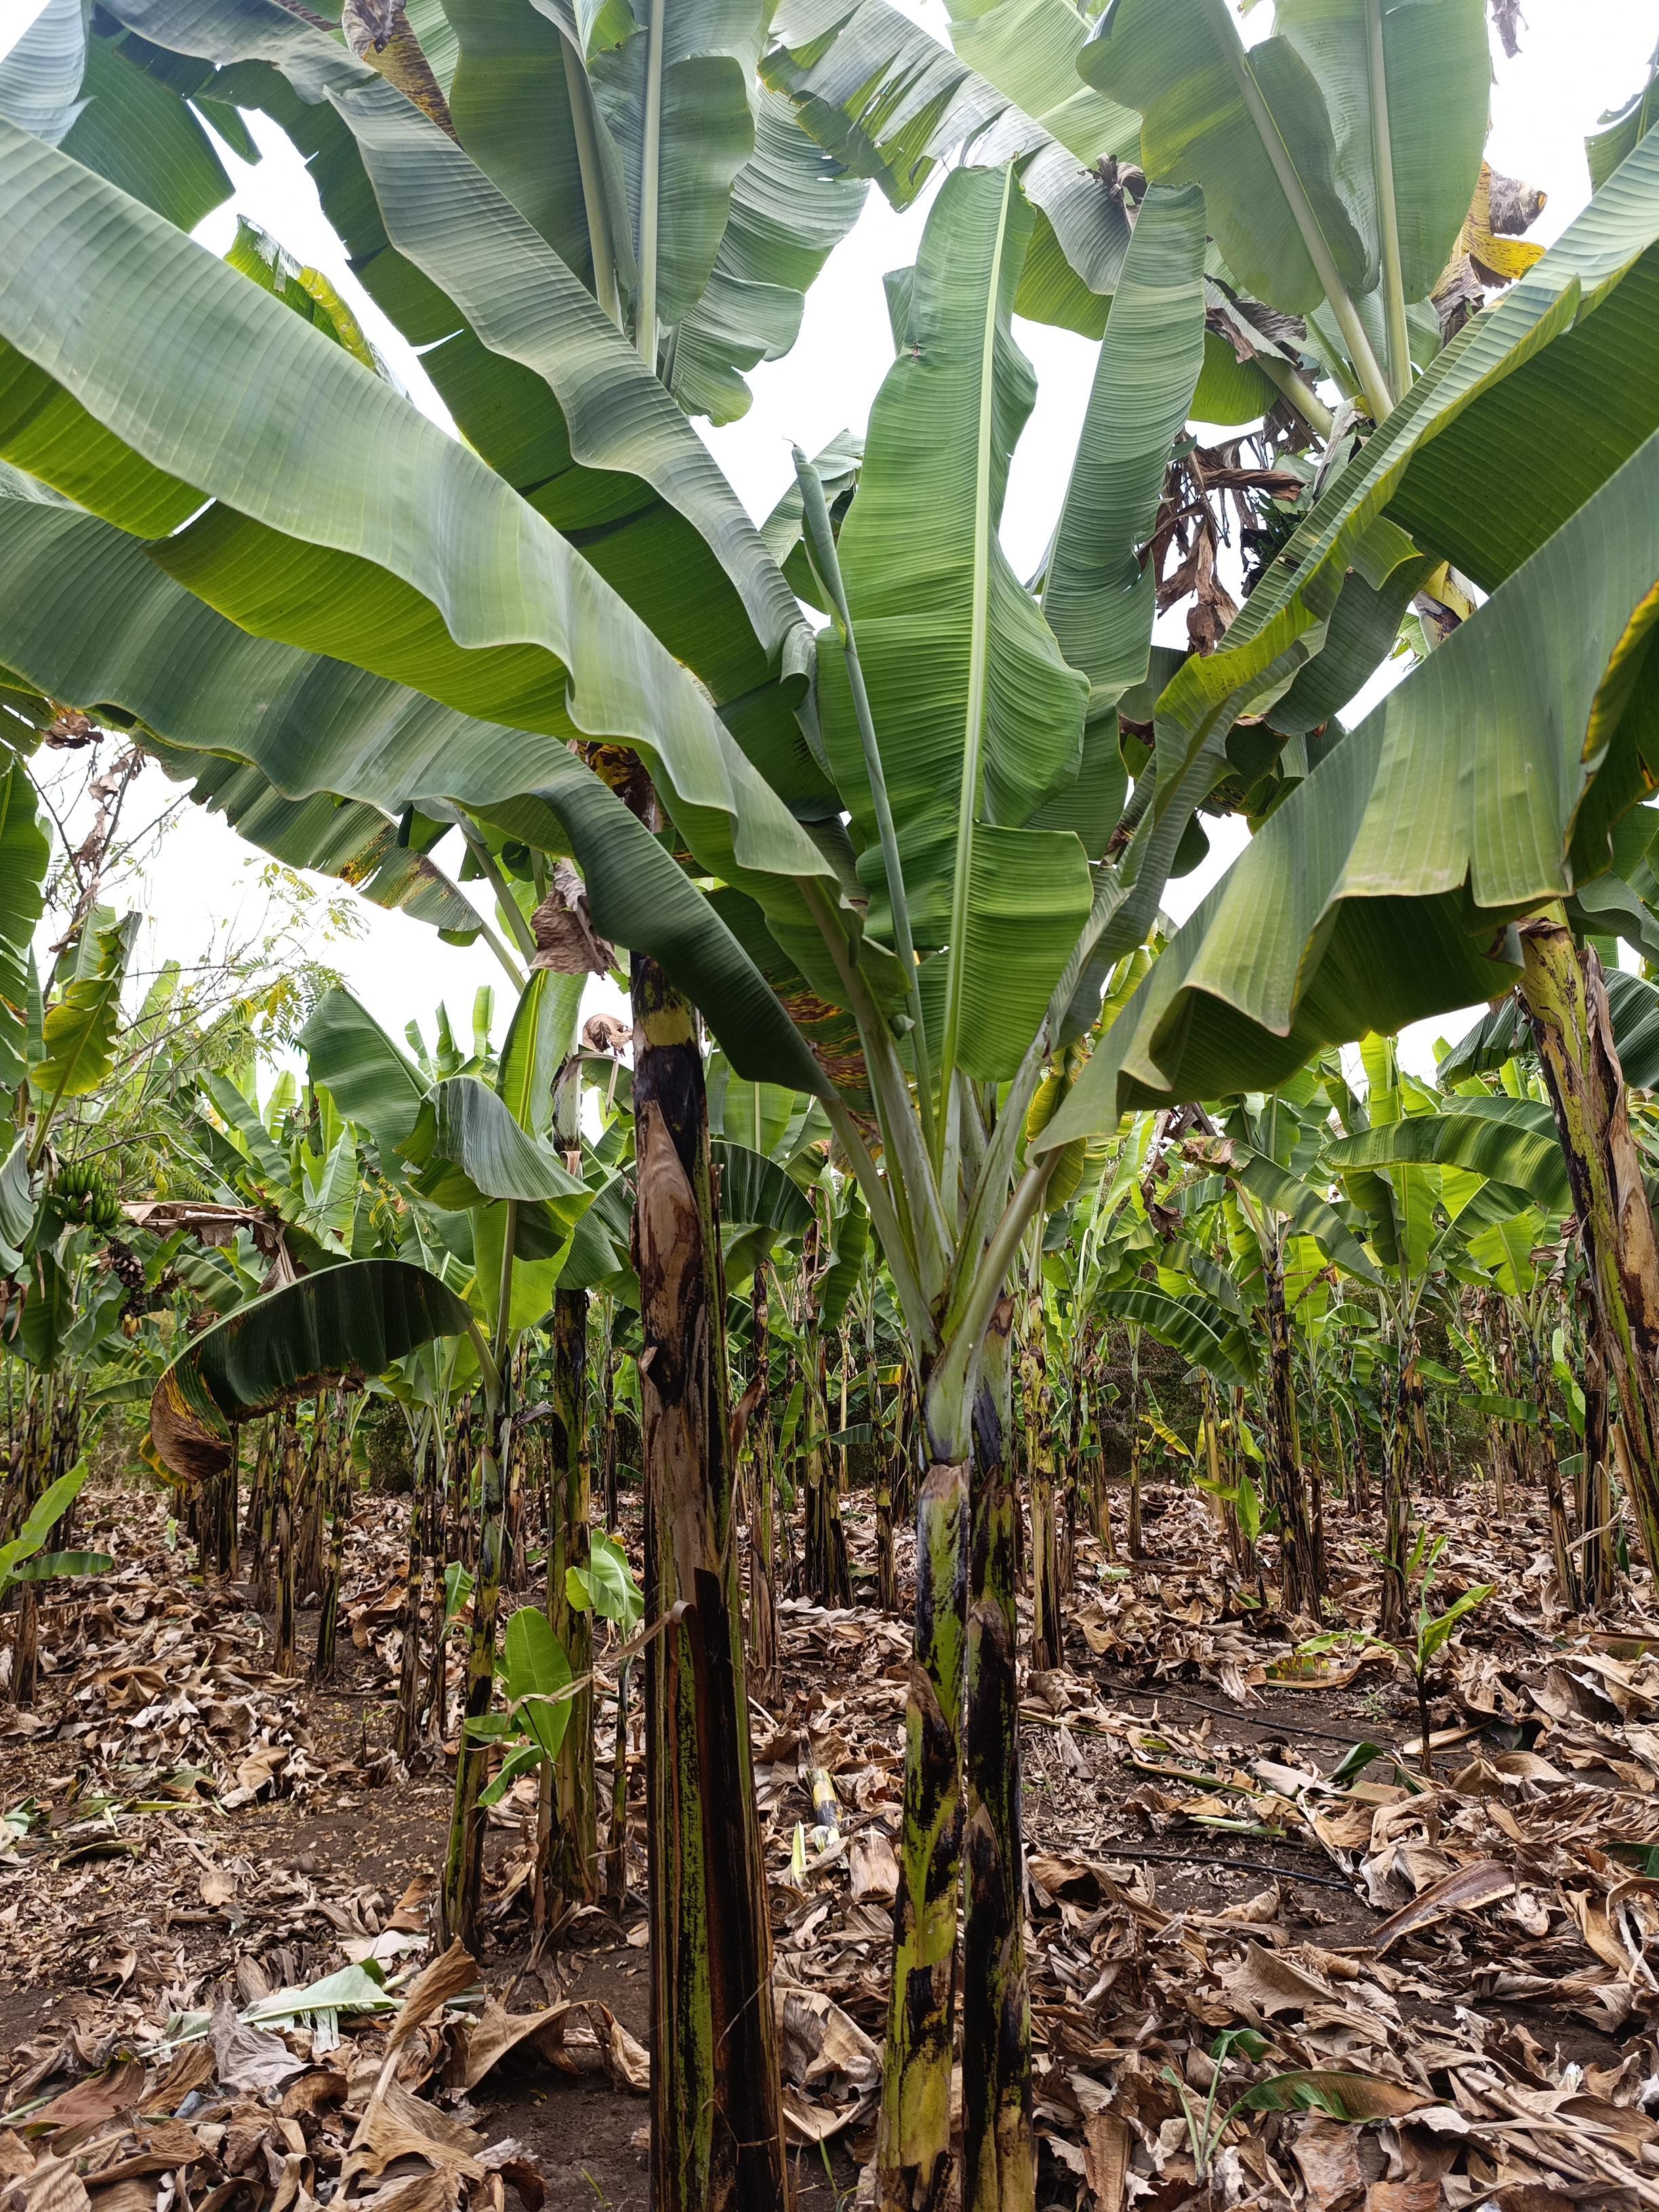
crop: banana
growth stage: vegetative
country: Tanzania
